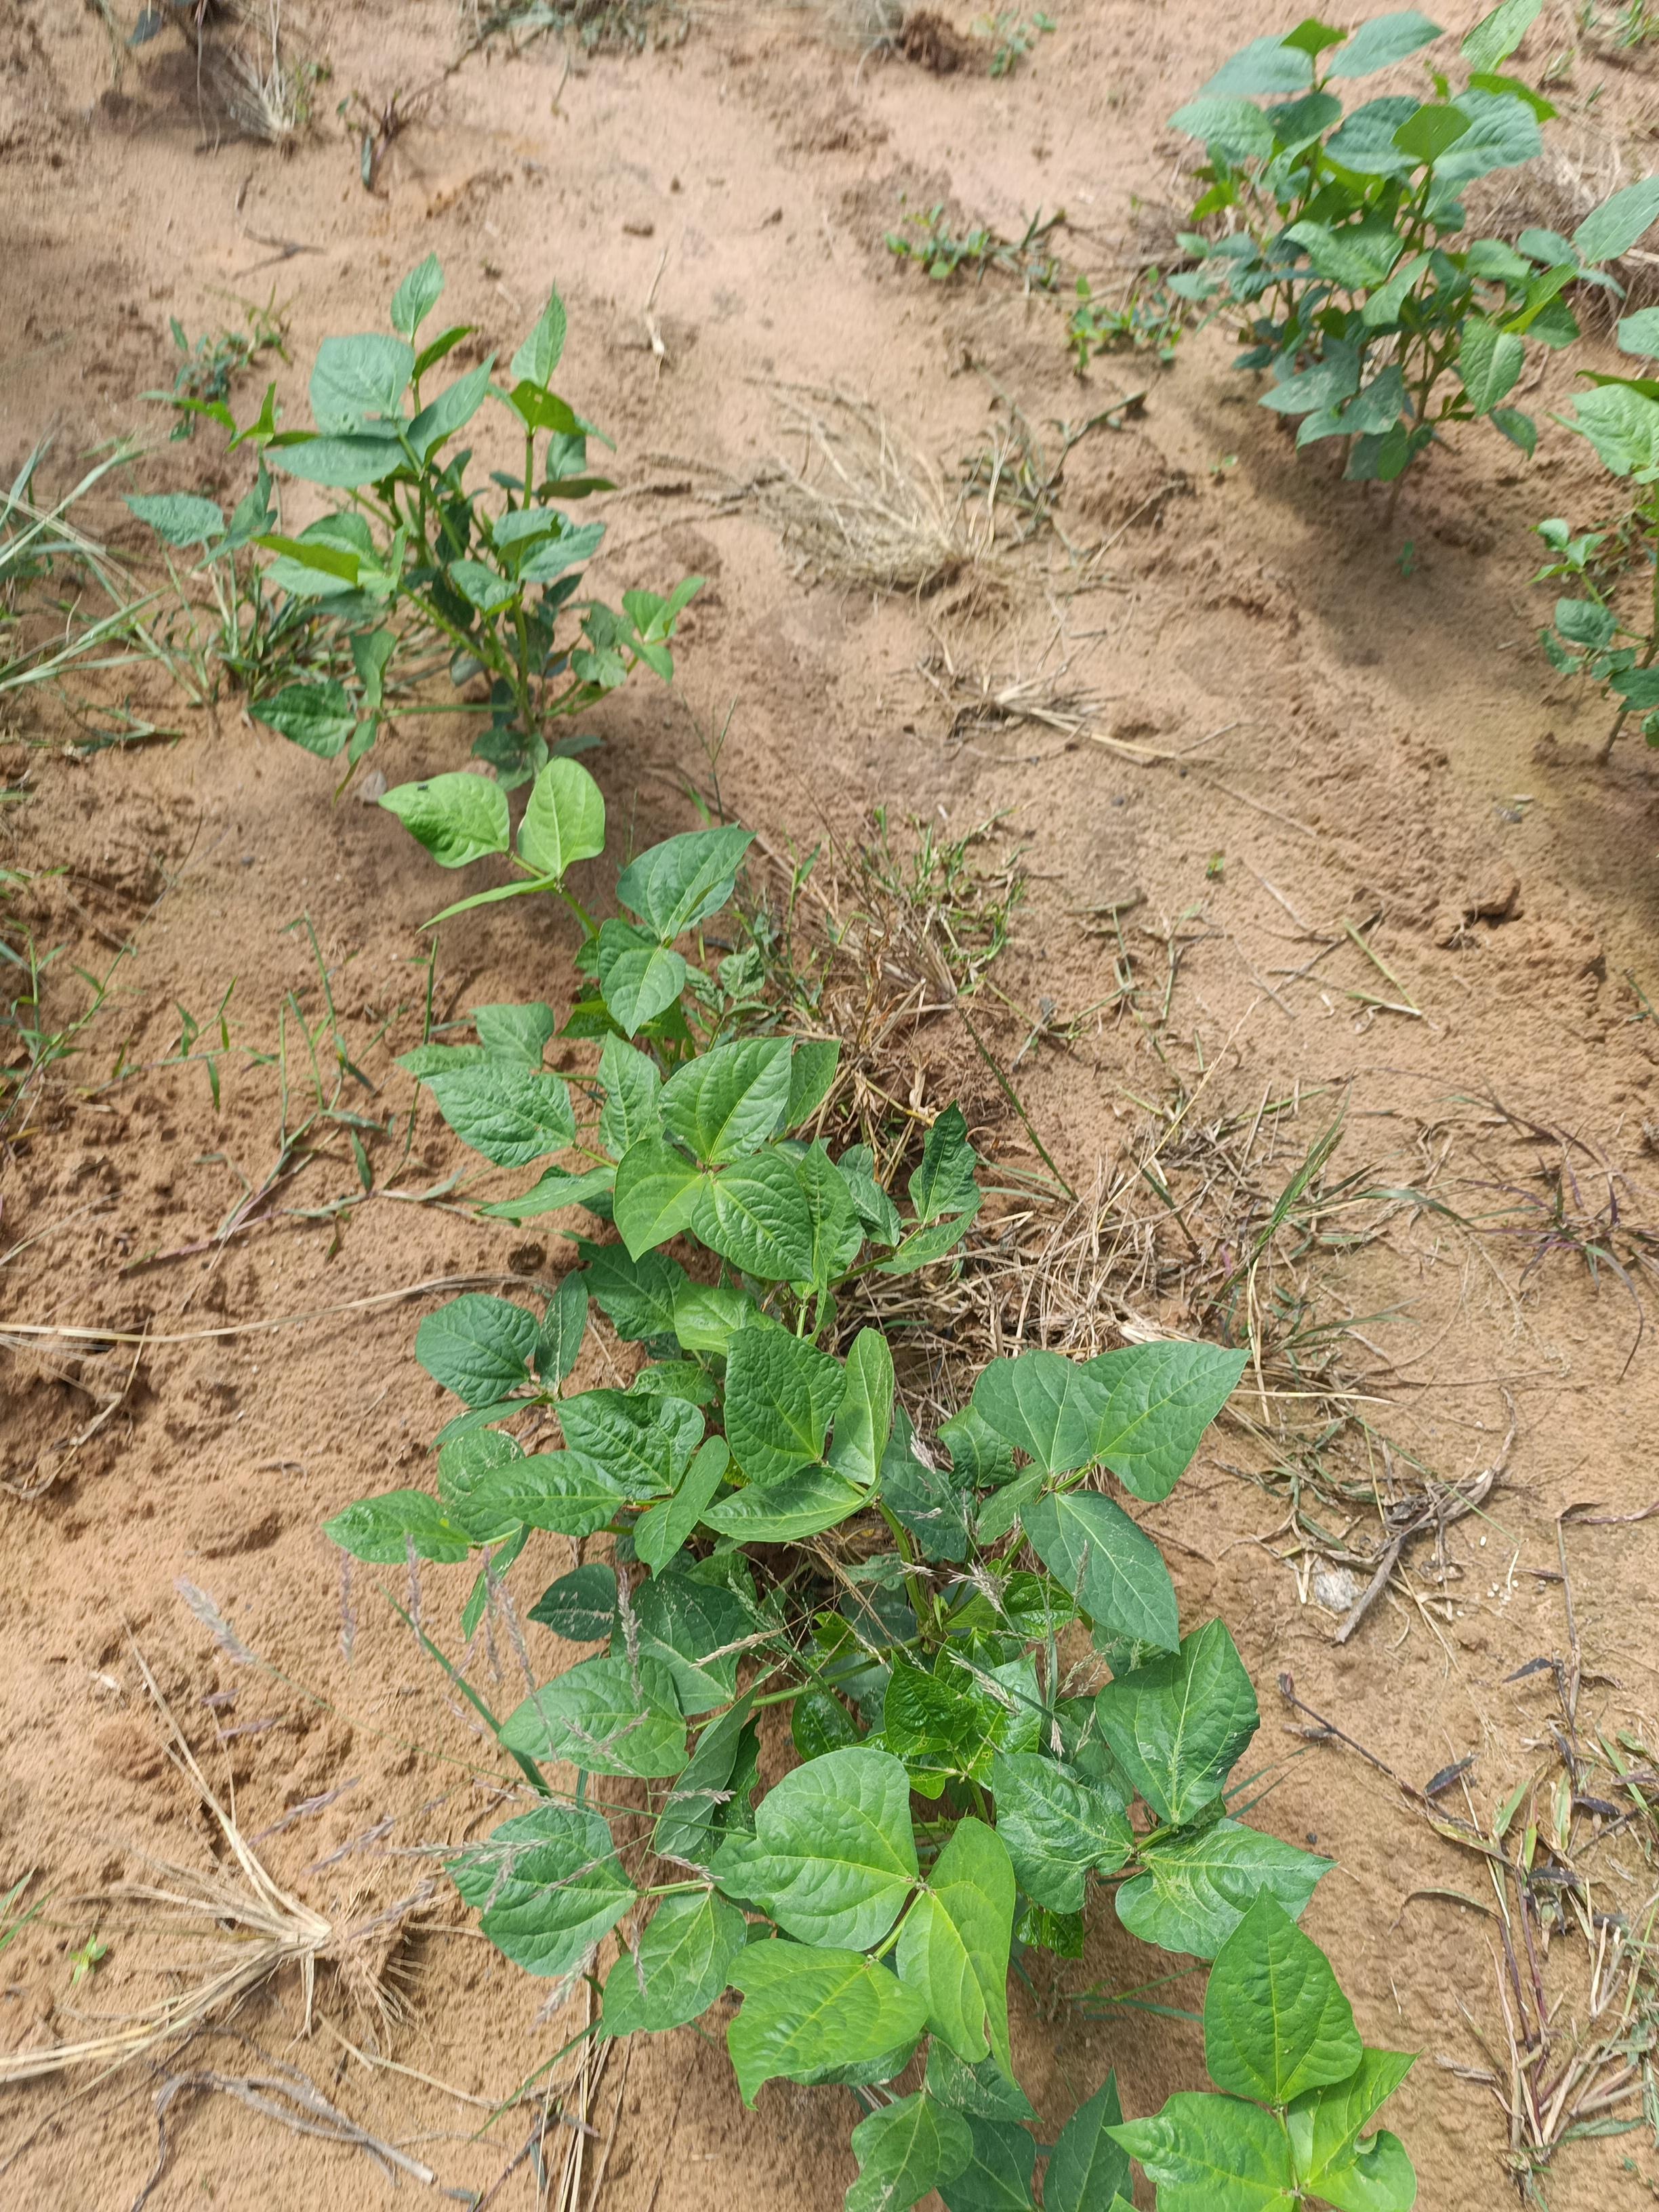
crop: cowpea
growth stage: emergence
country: Nigeria
